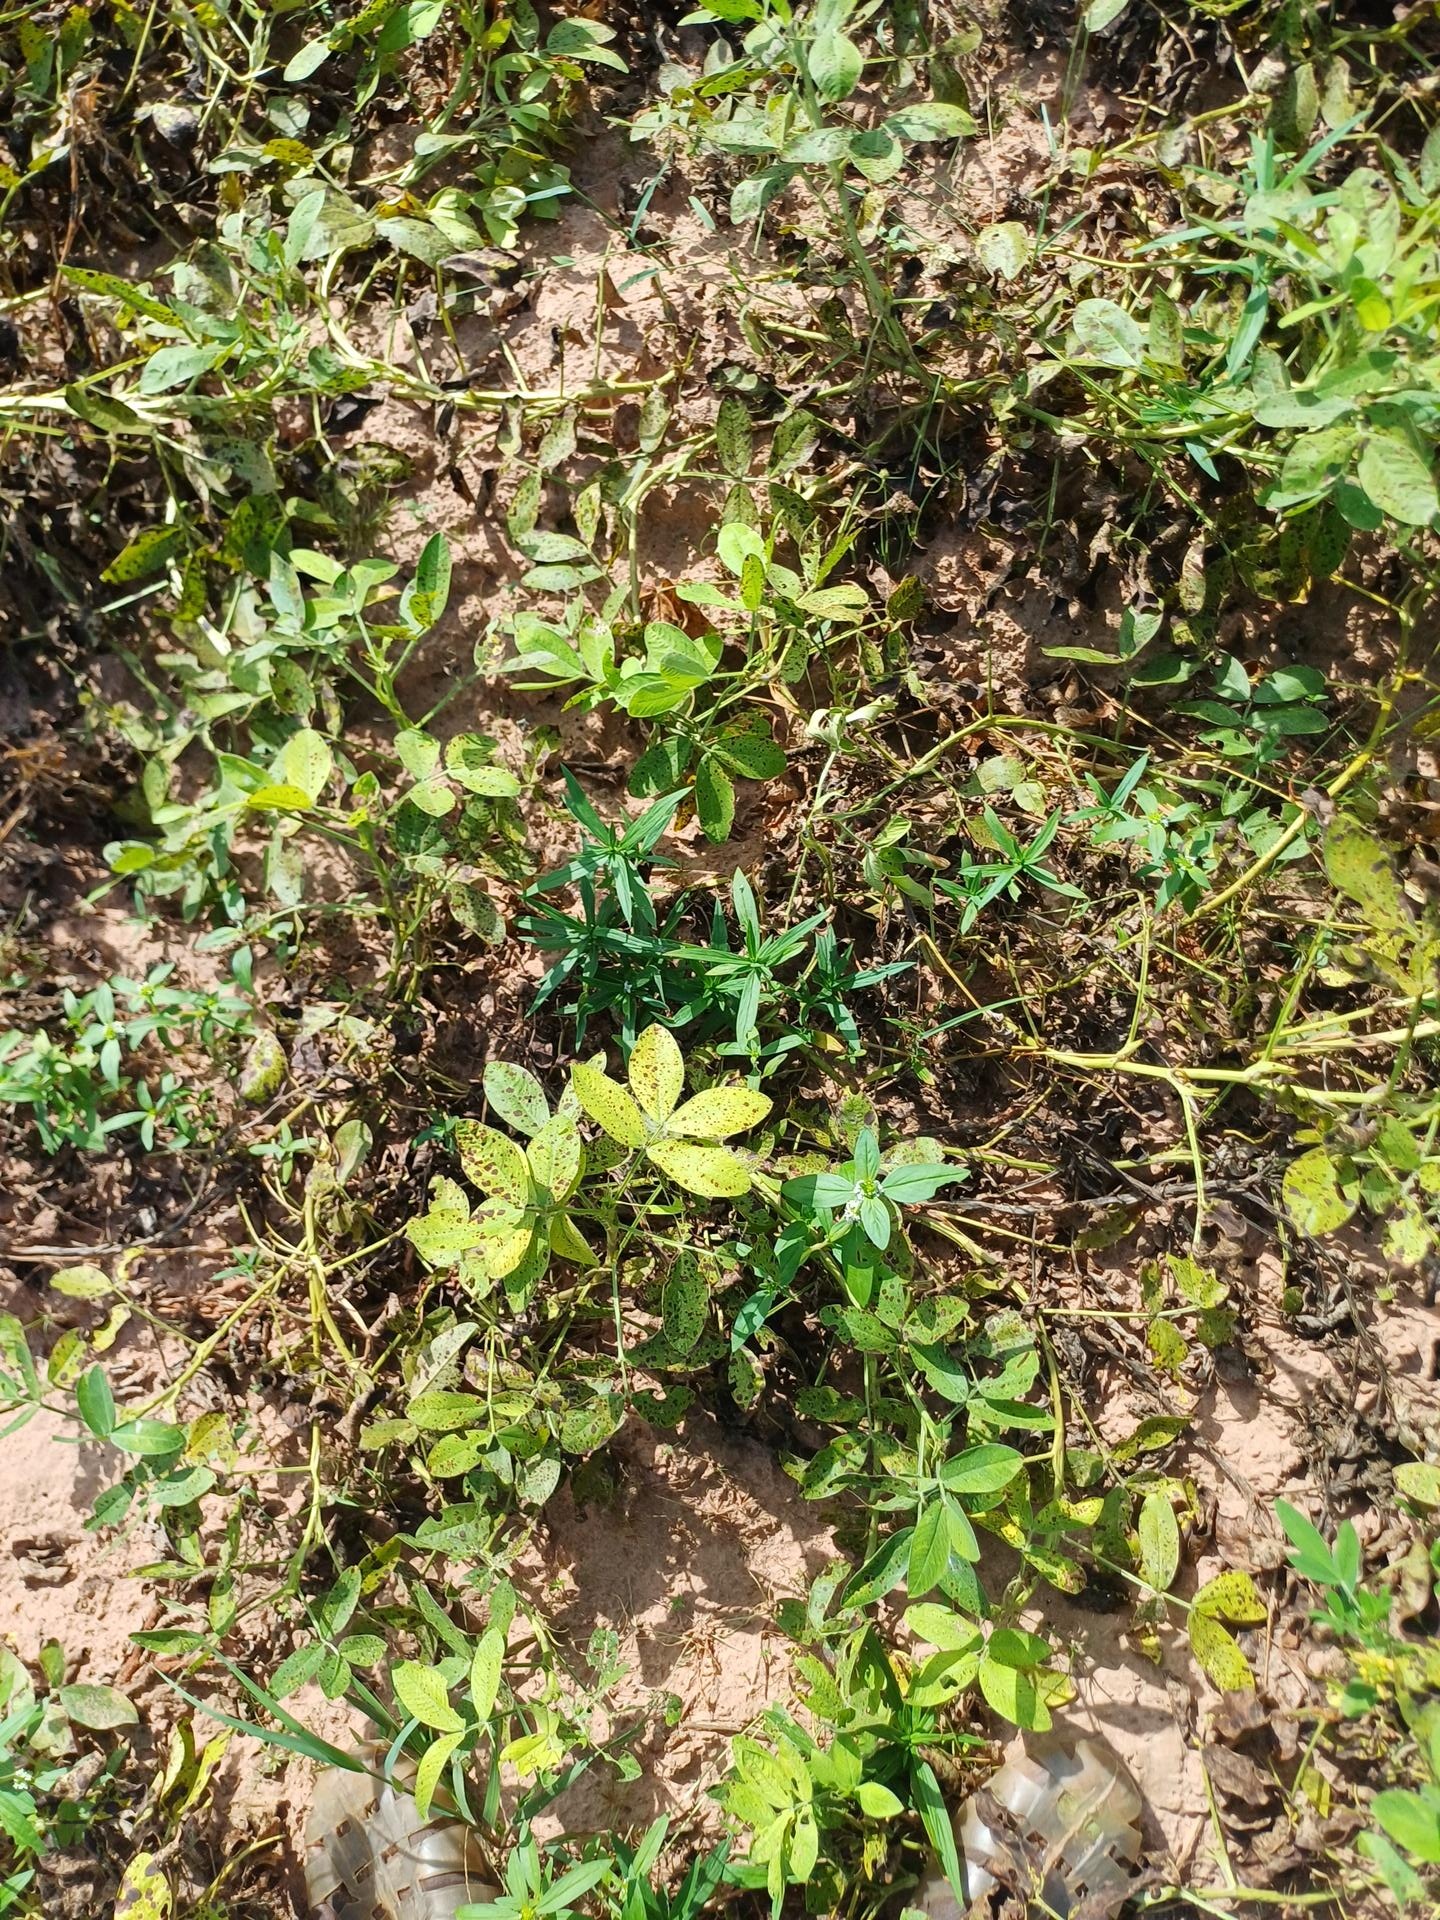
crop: groundnut
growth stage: flowering
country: Senegal
